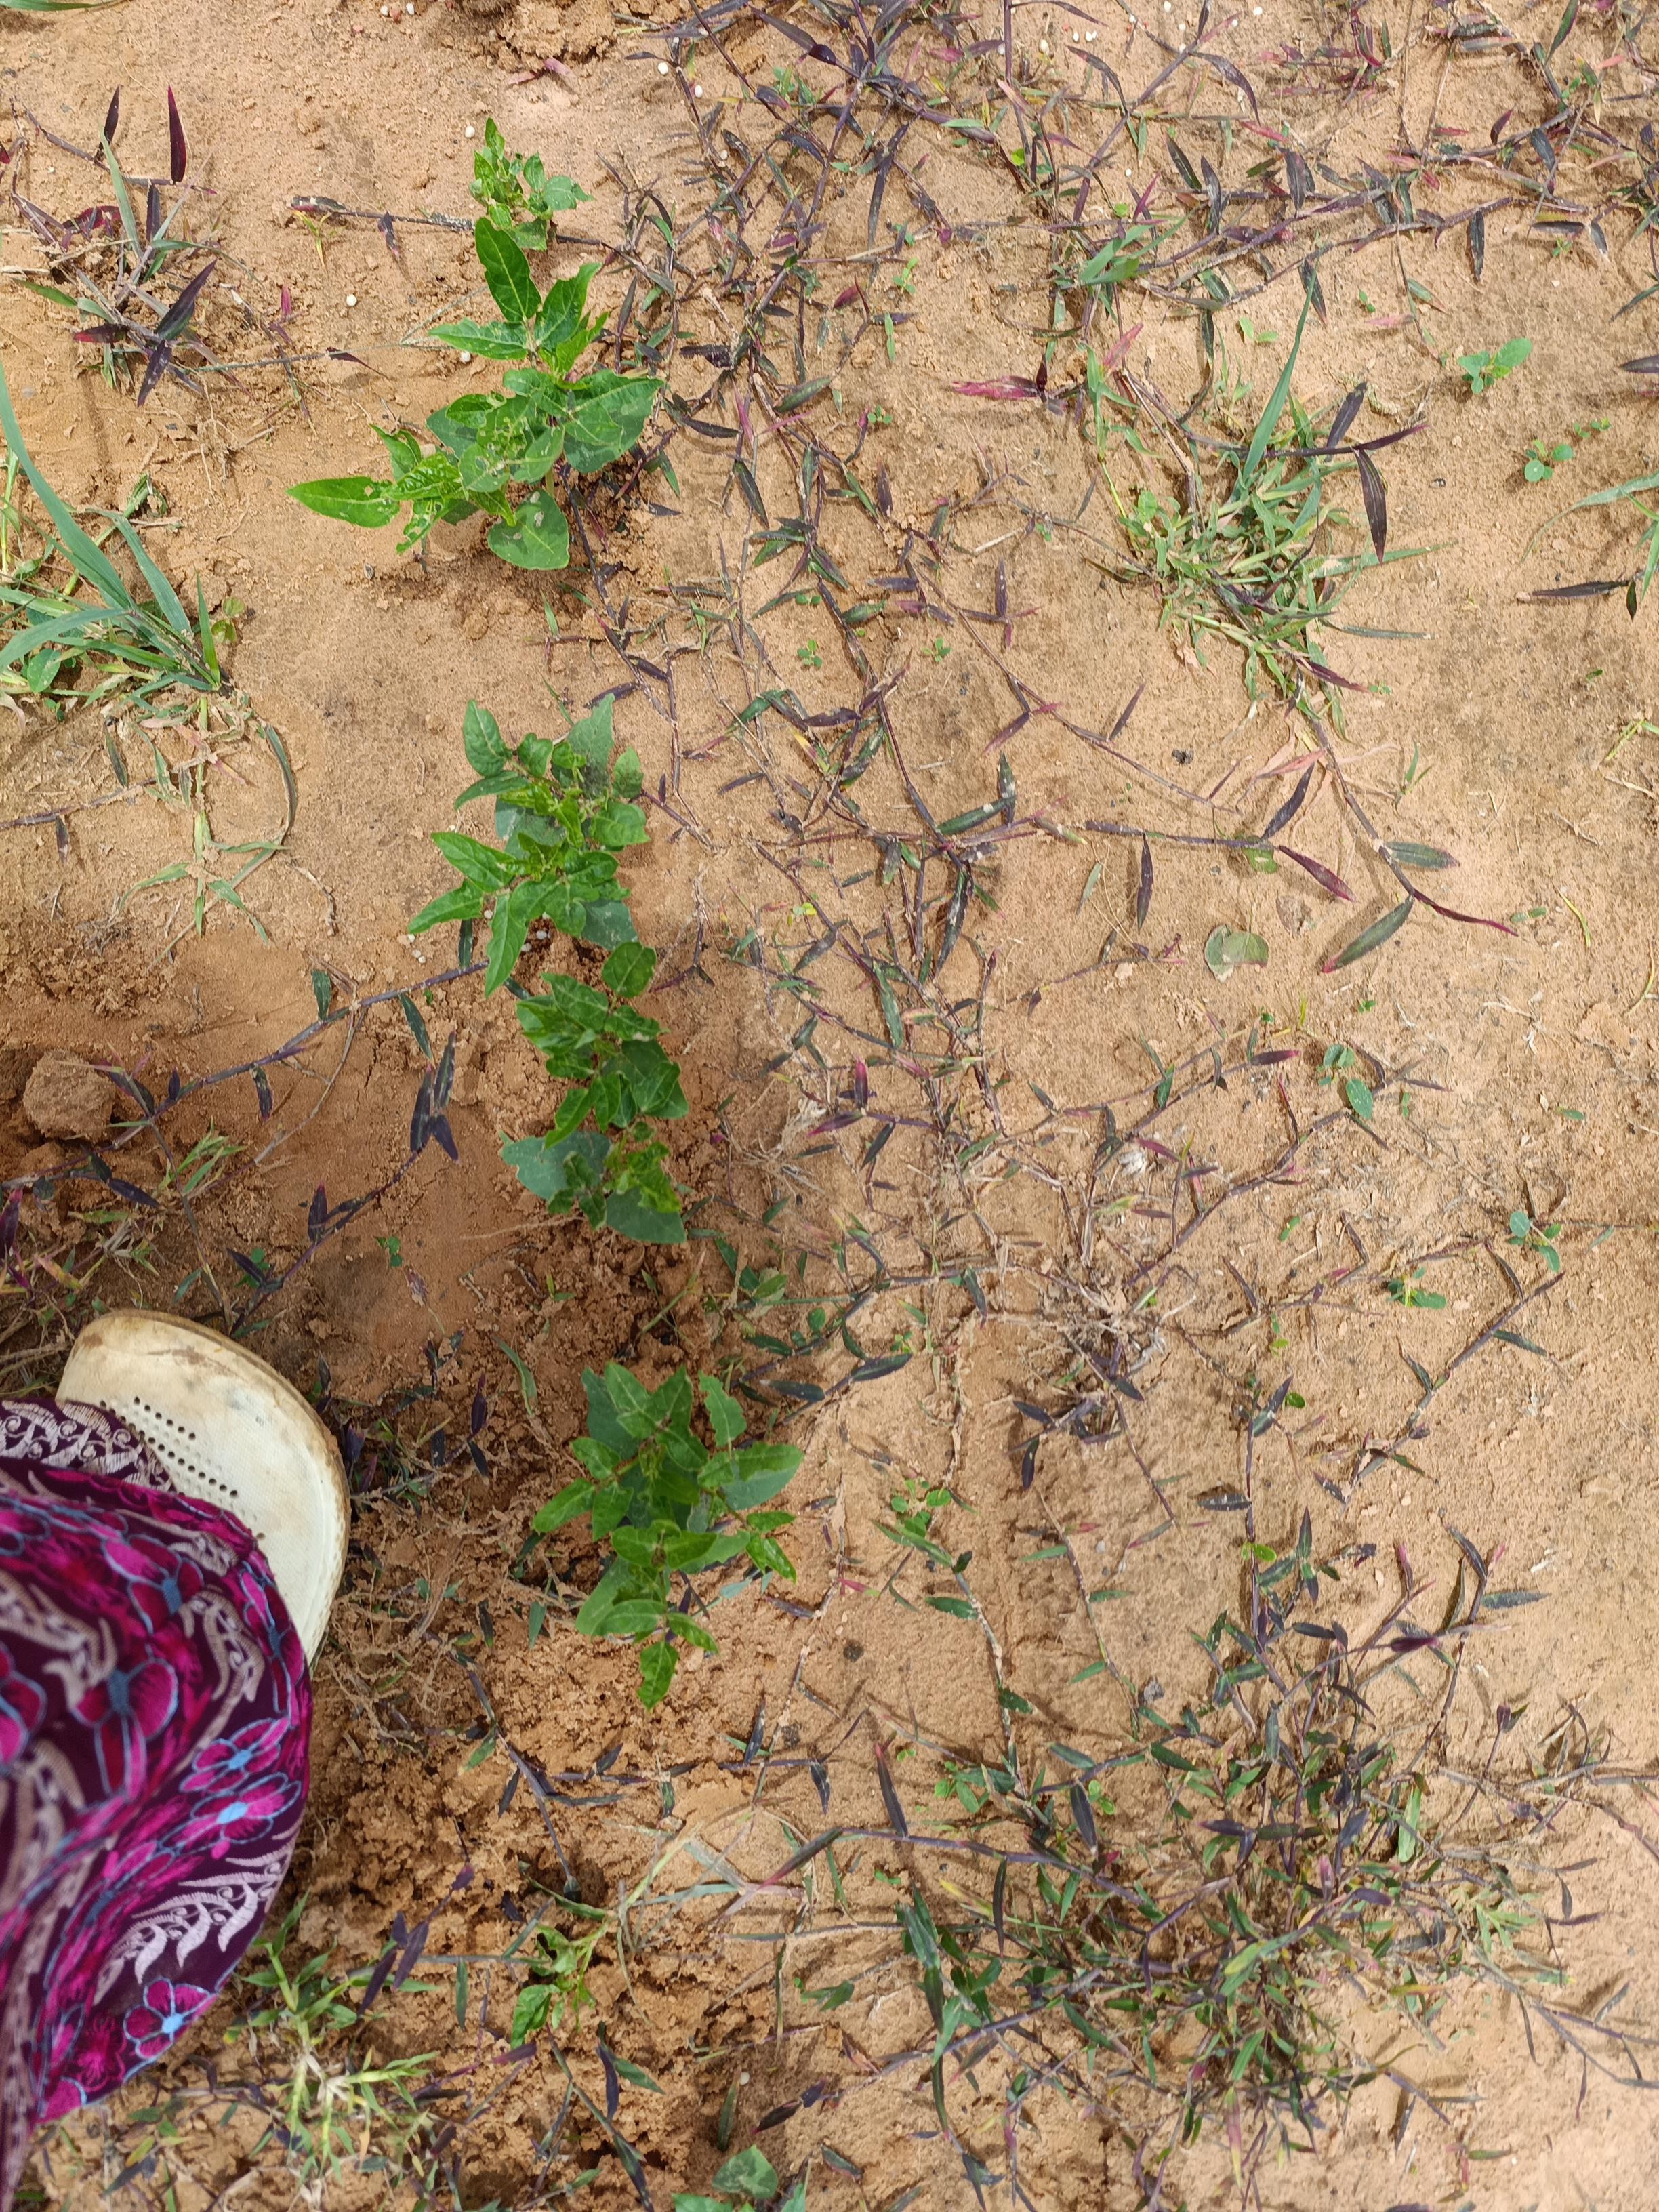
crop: cowpea
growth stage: emergence
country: Nigeria
